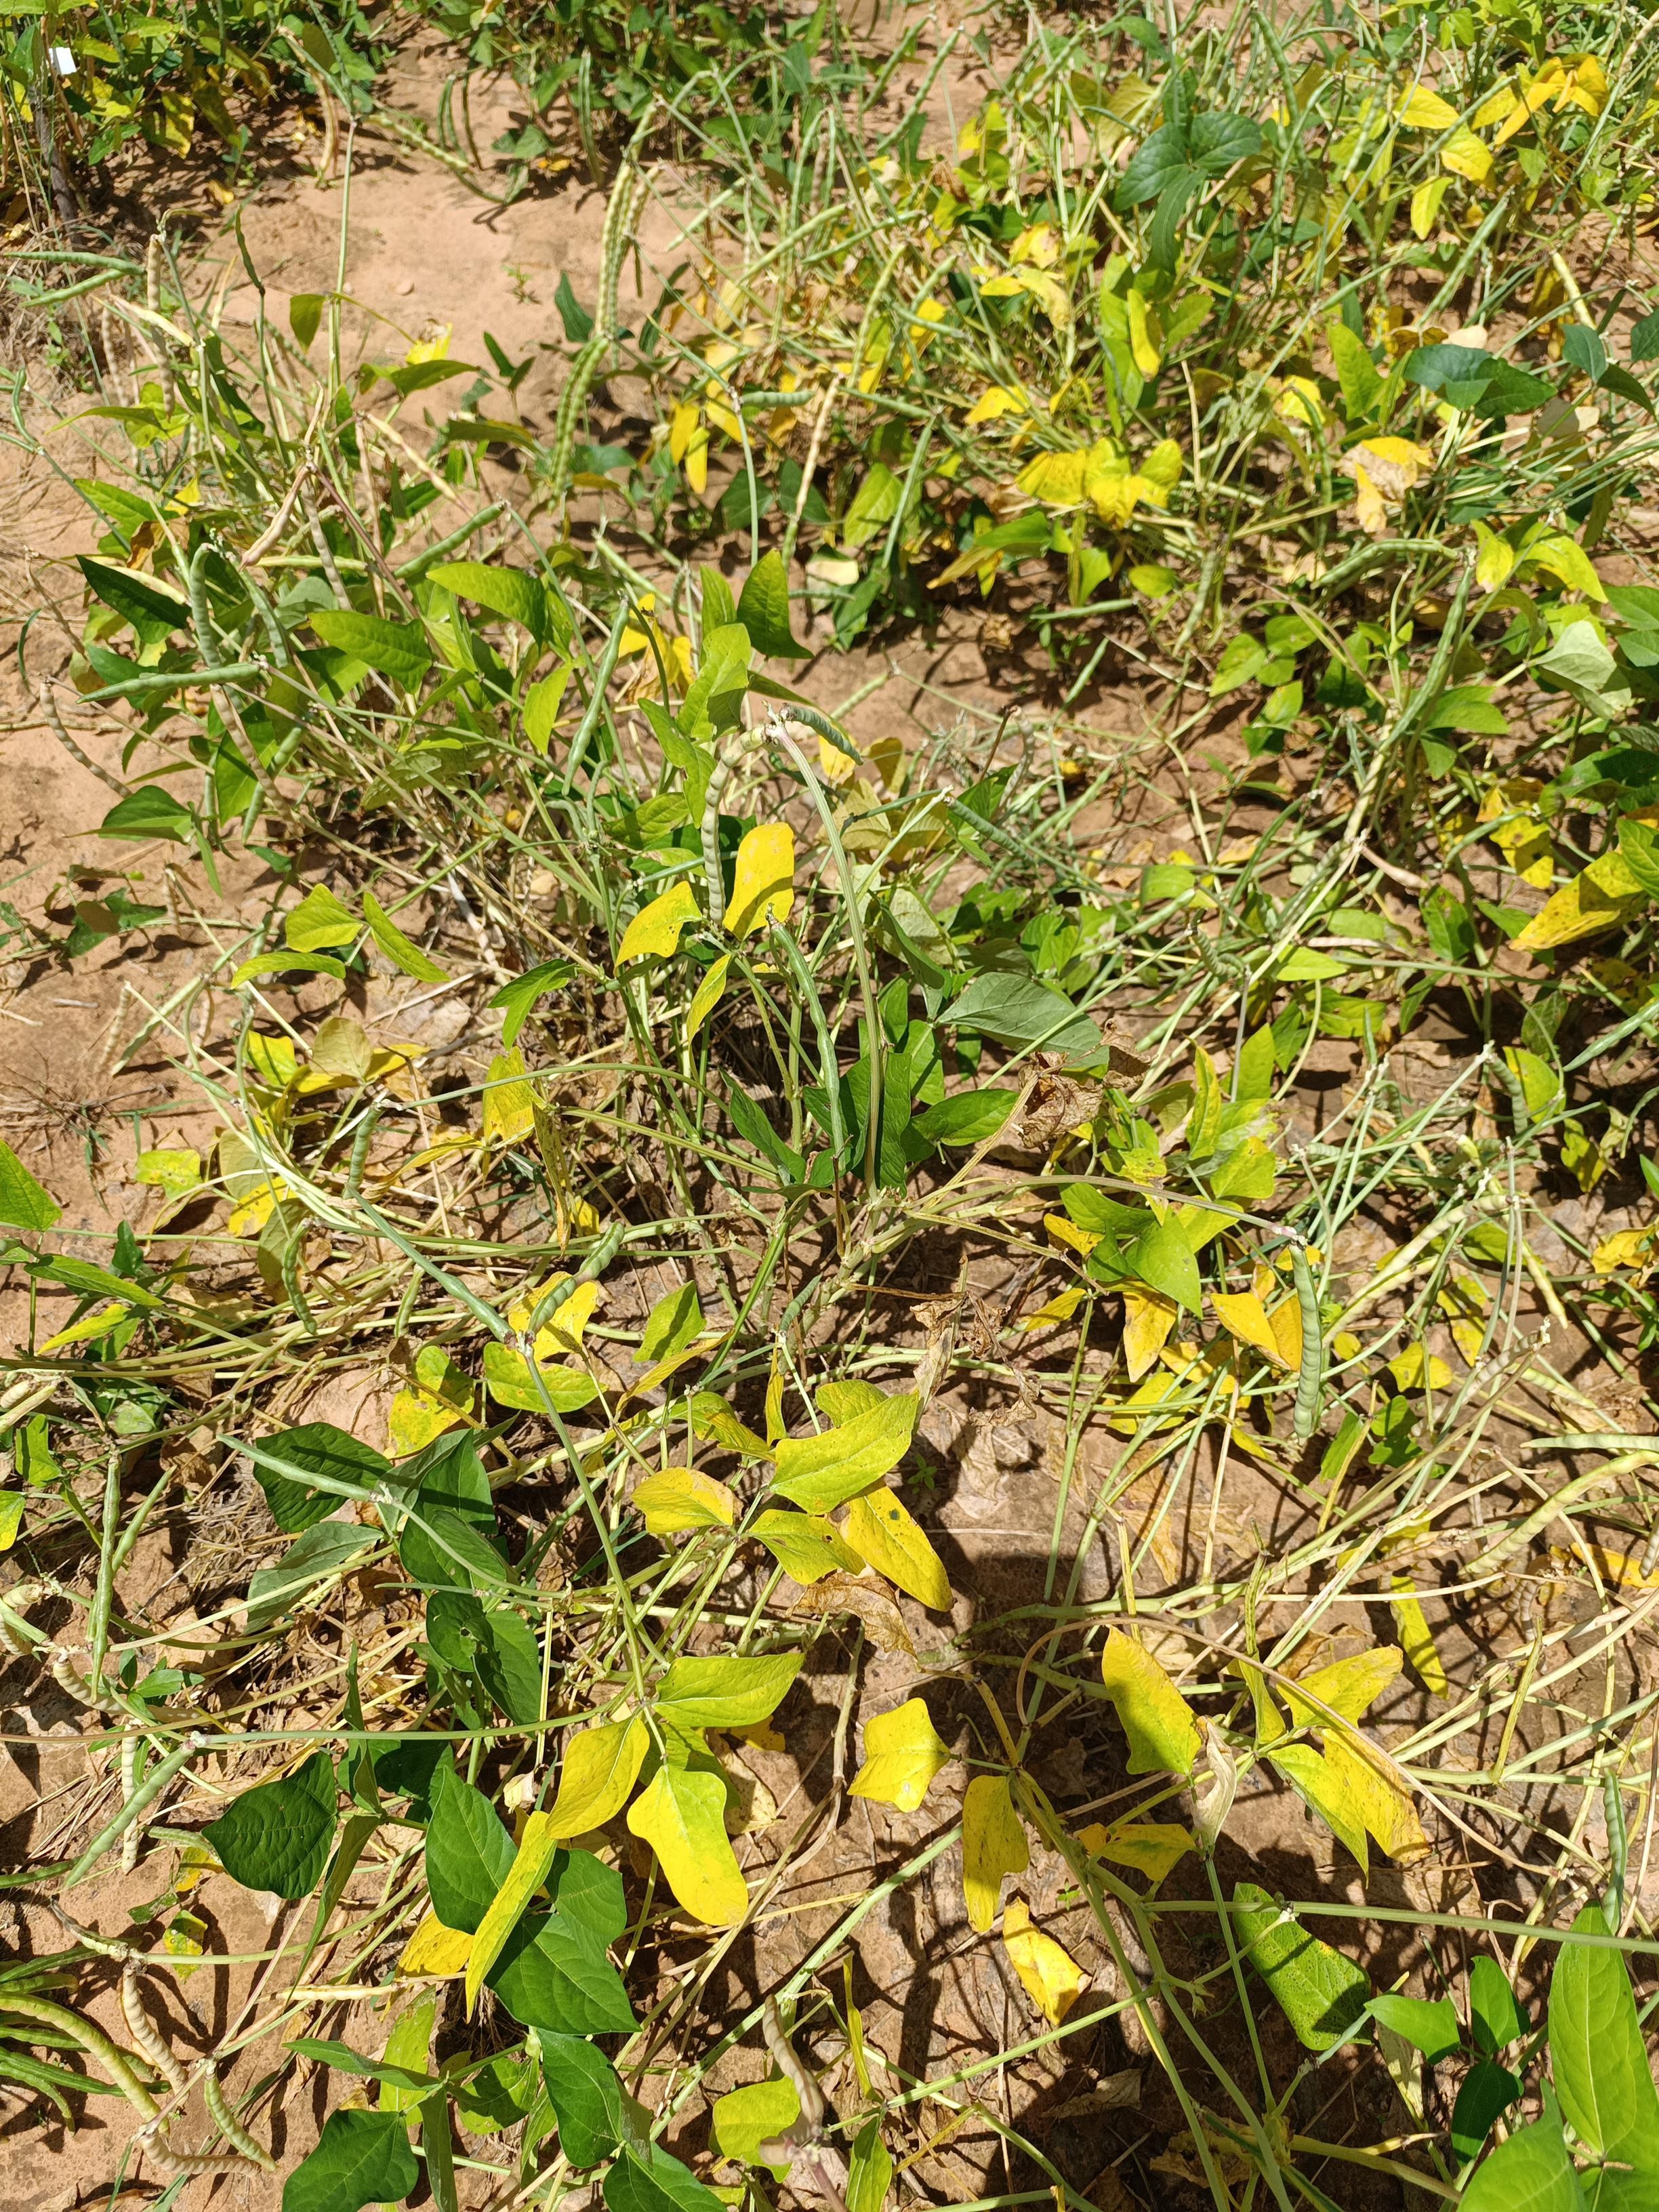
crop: cowpea
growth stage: maturity
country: Nigeria
